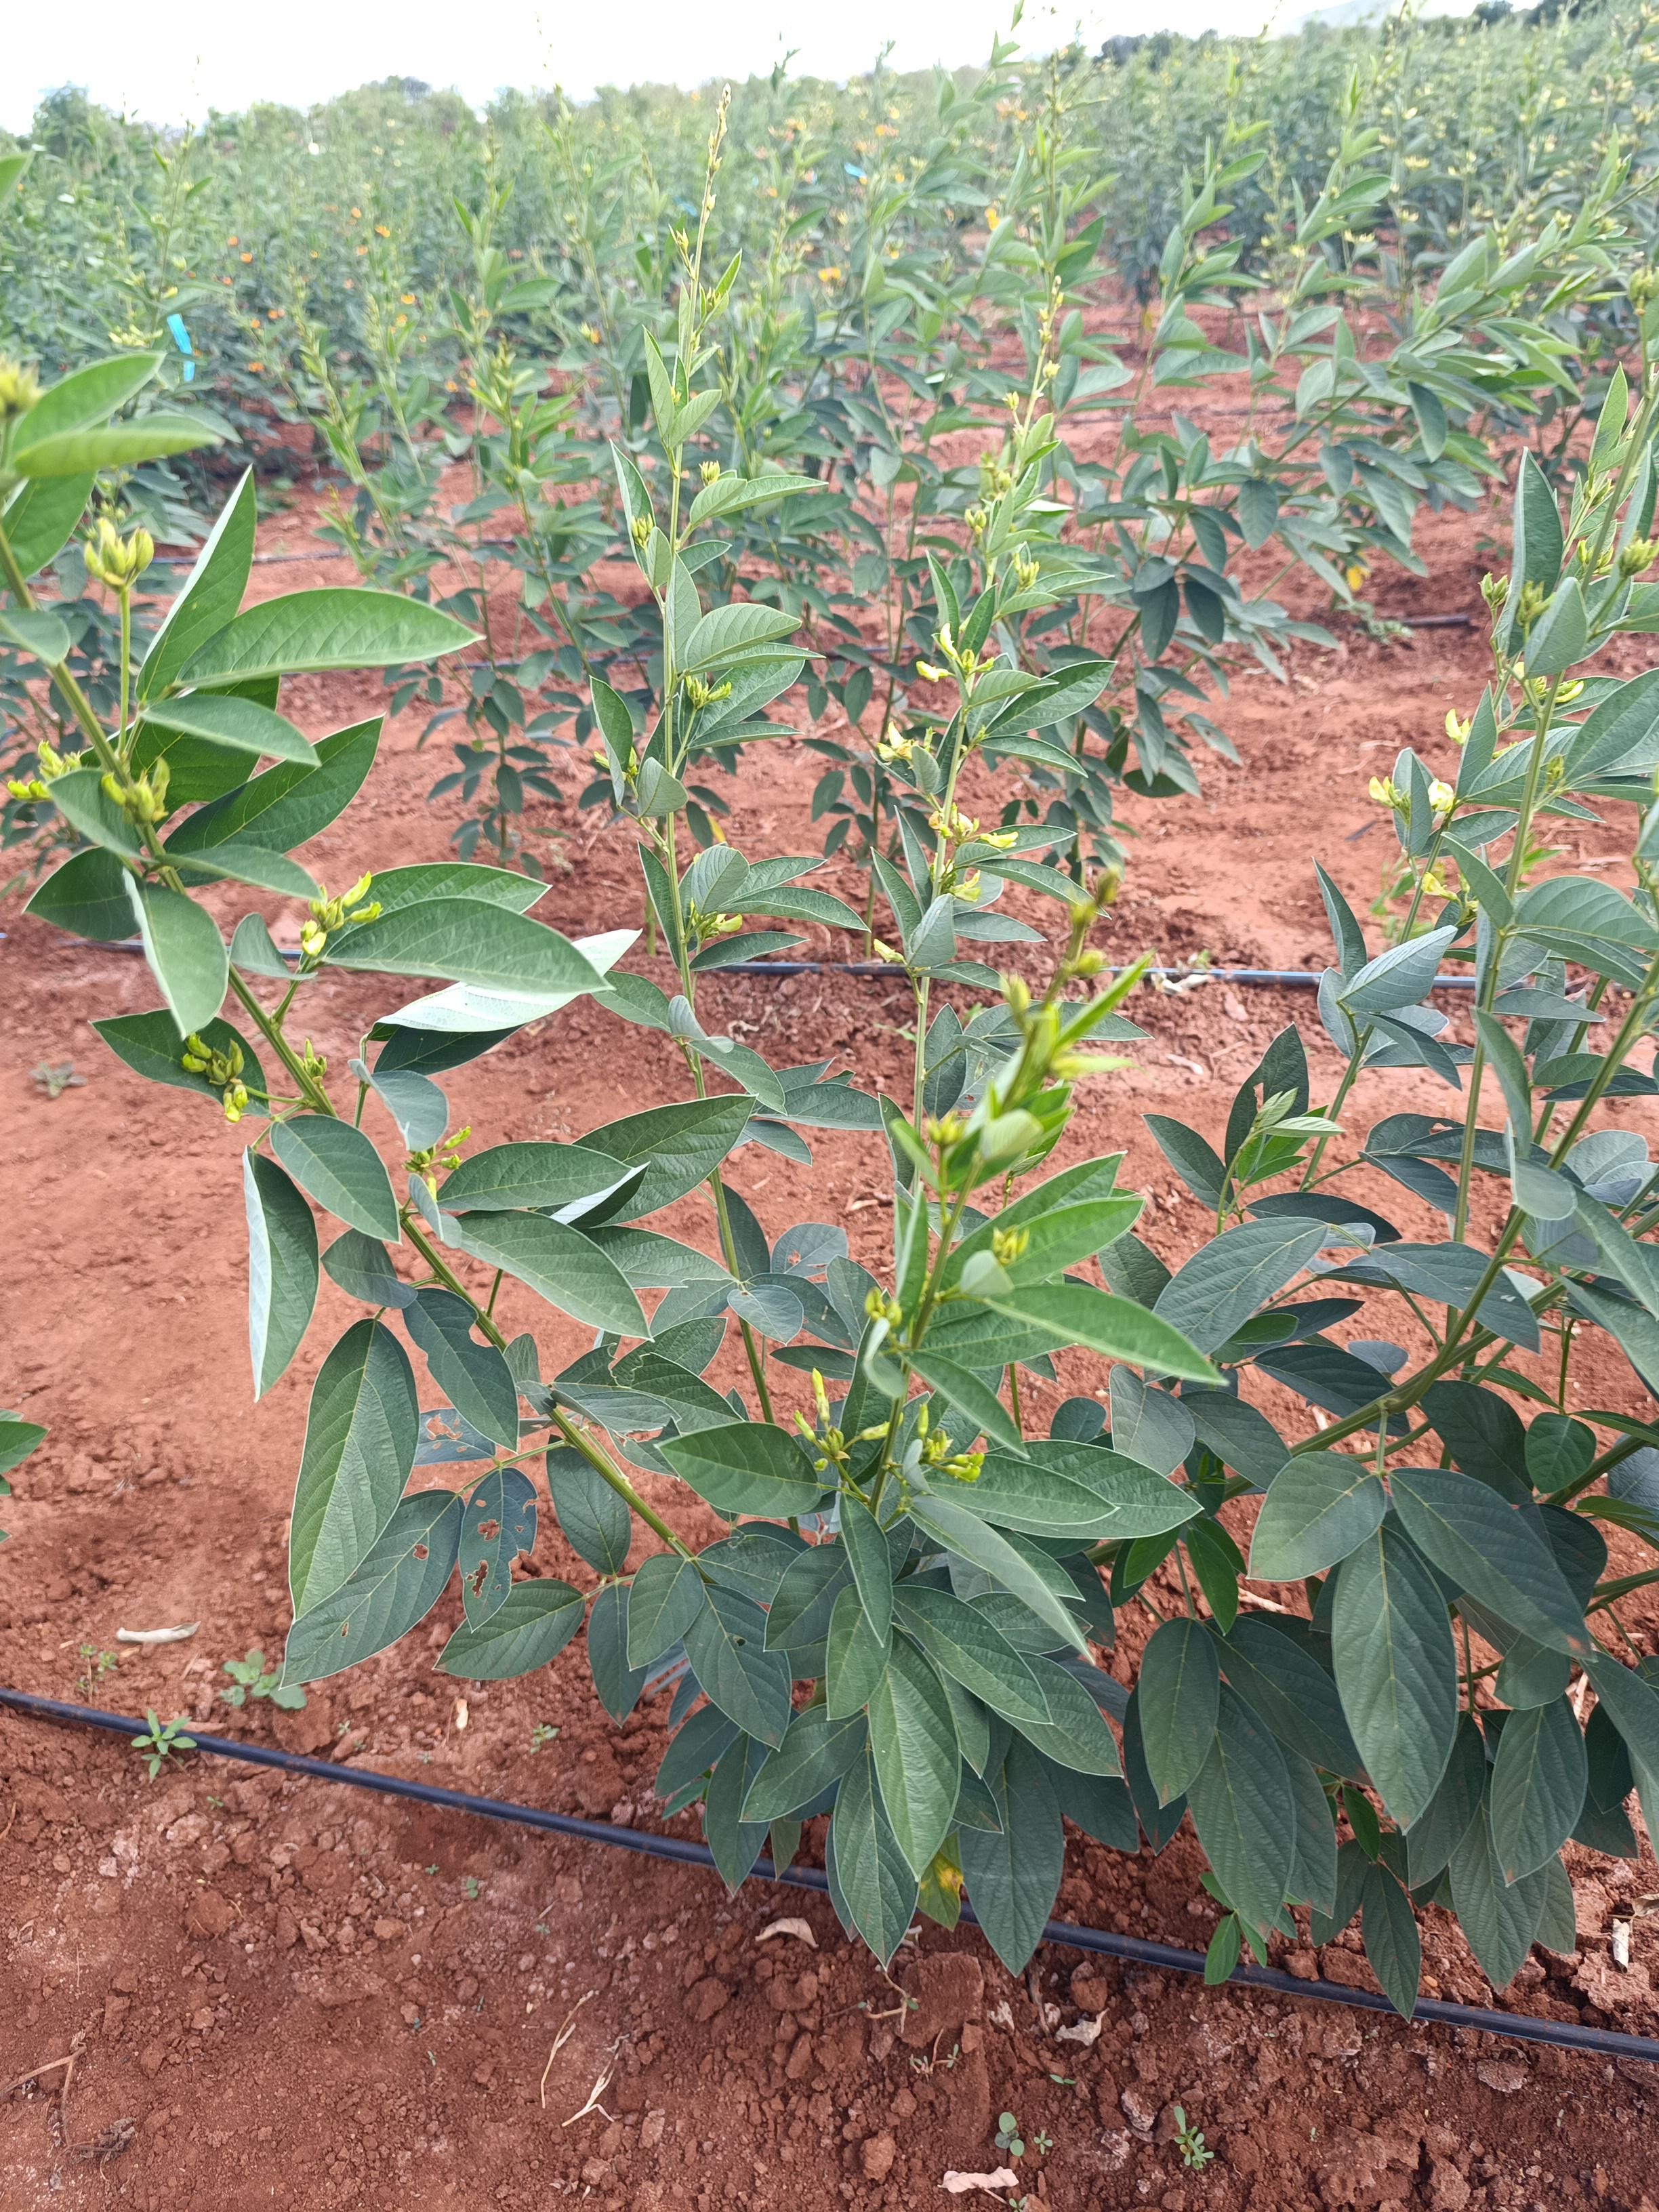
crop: pigeonpea
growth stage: flowering
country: Kenya
